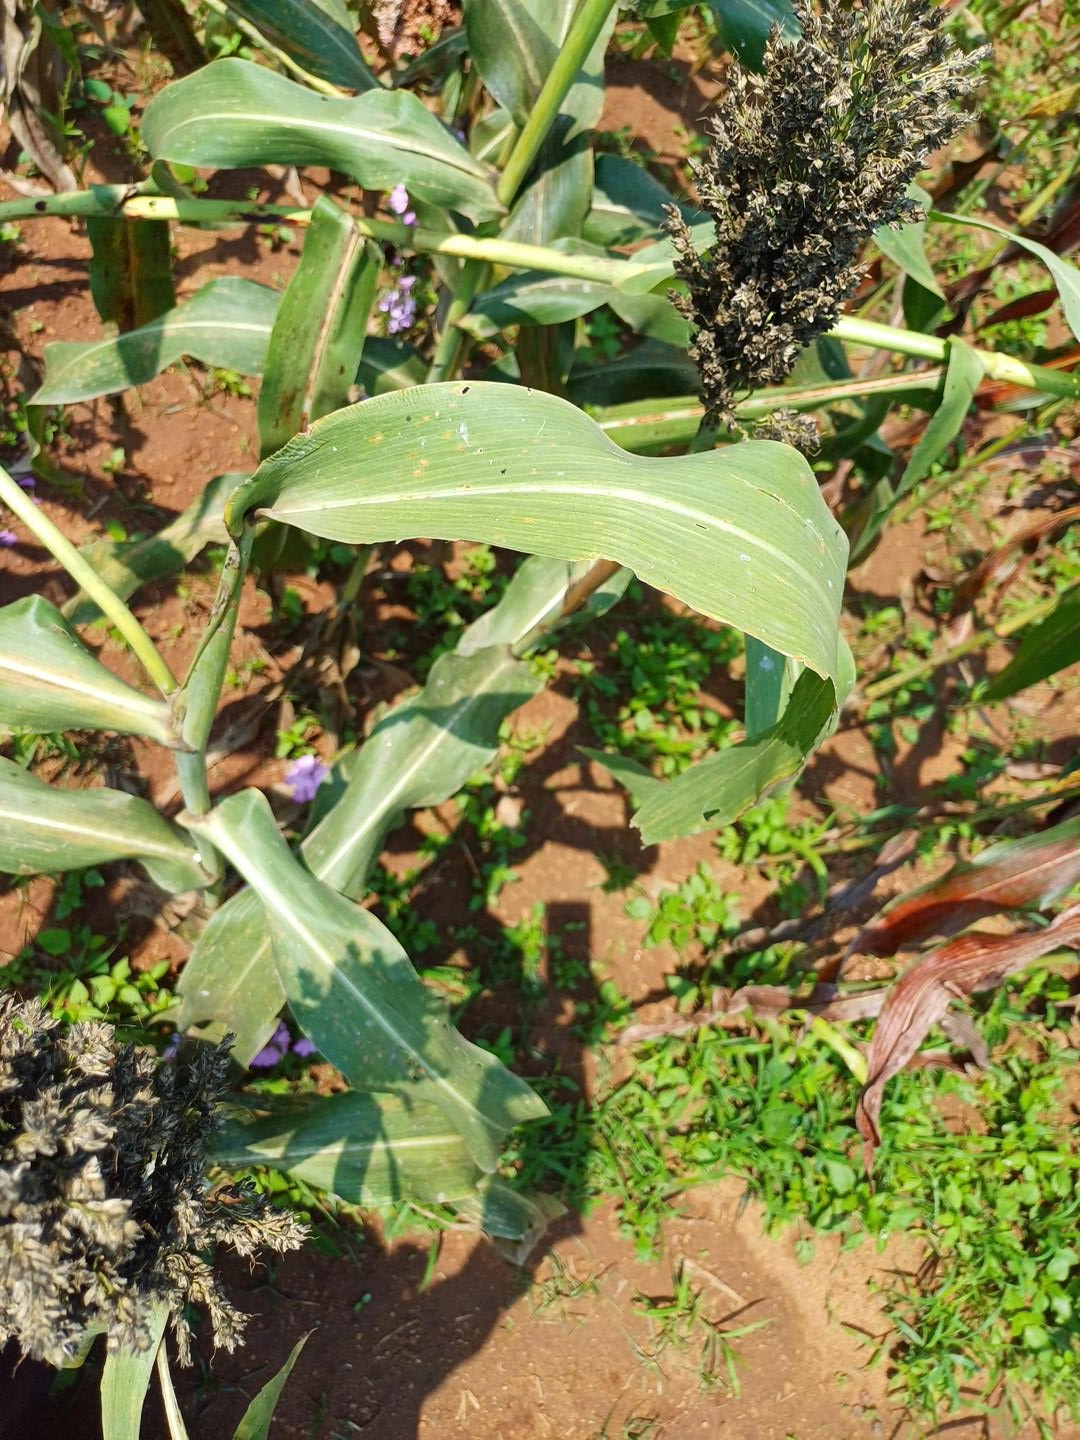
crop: sorghum
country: Kenya
